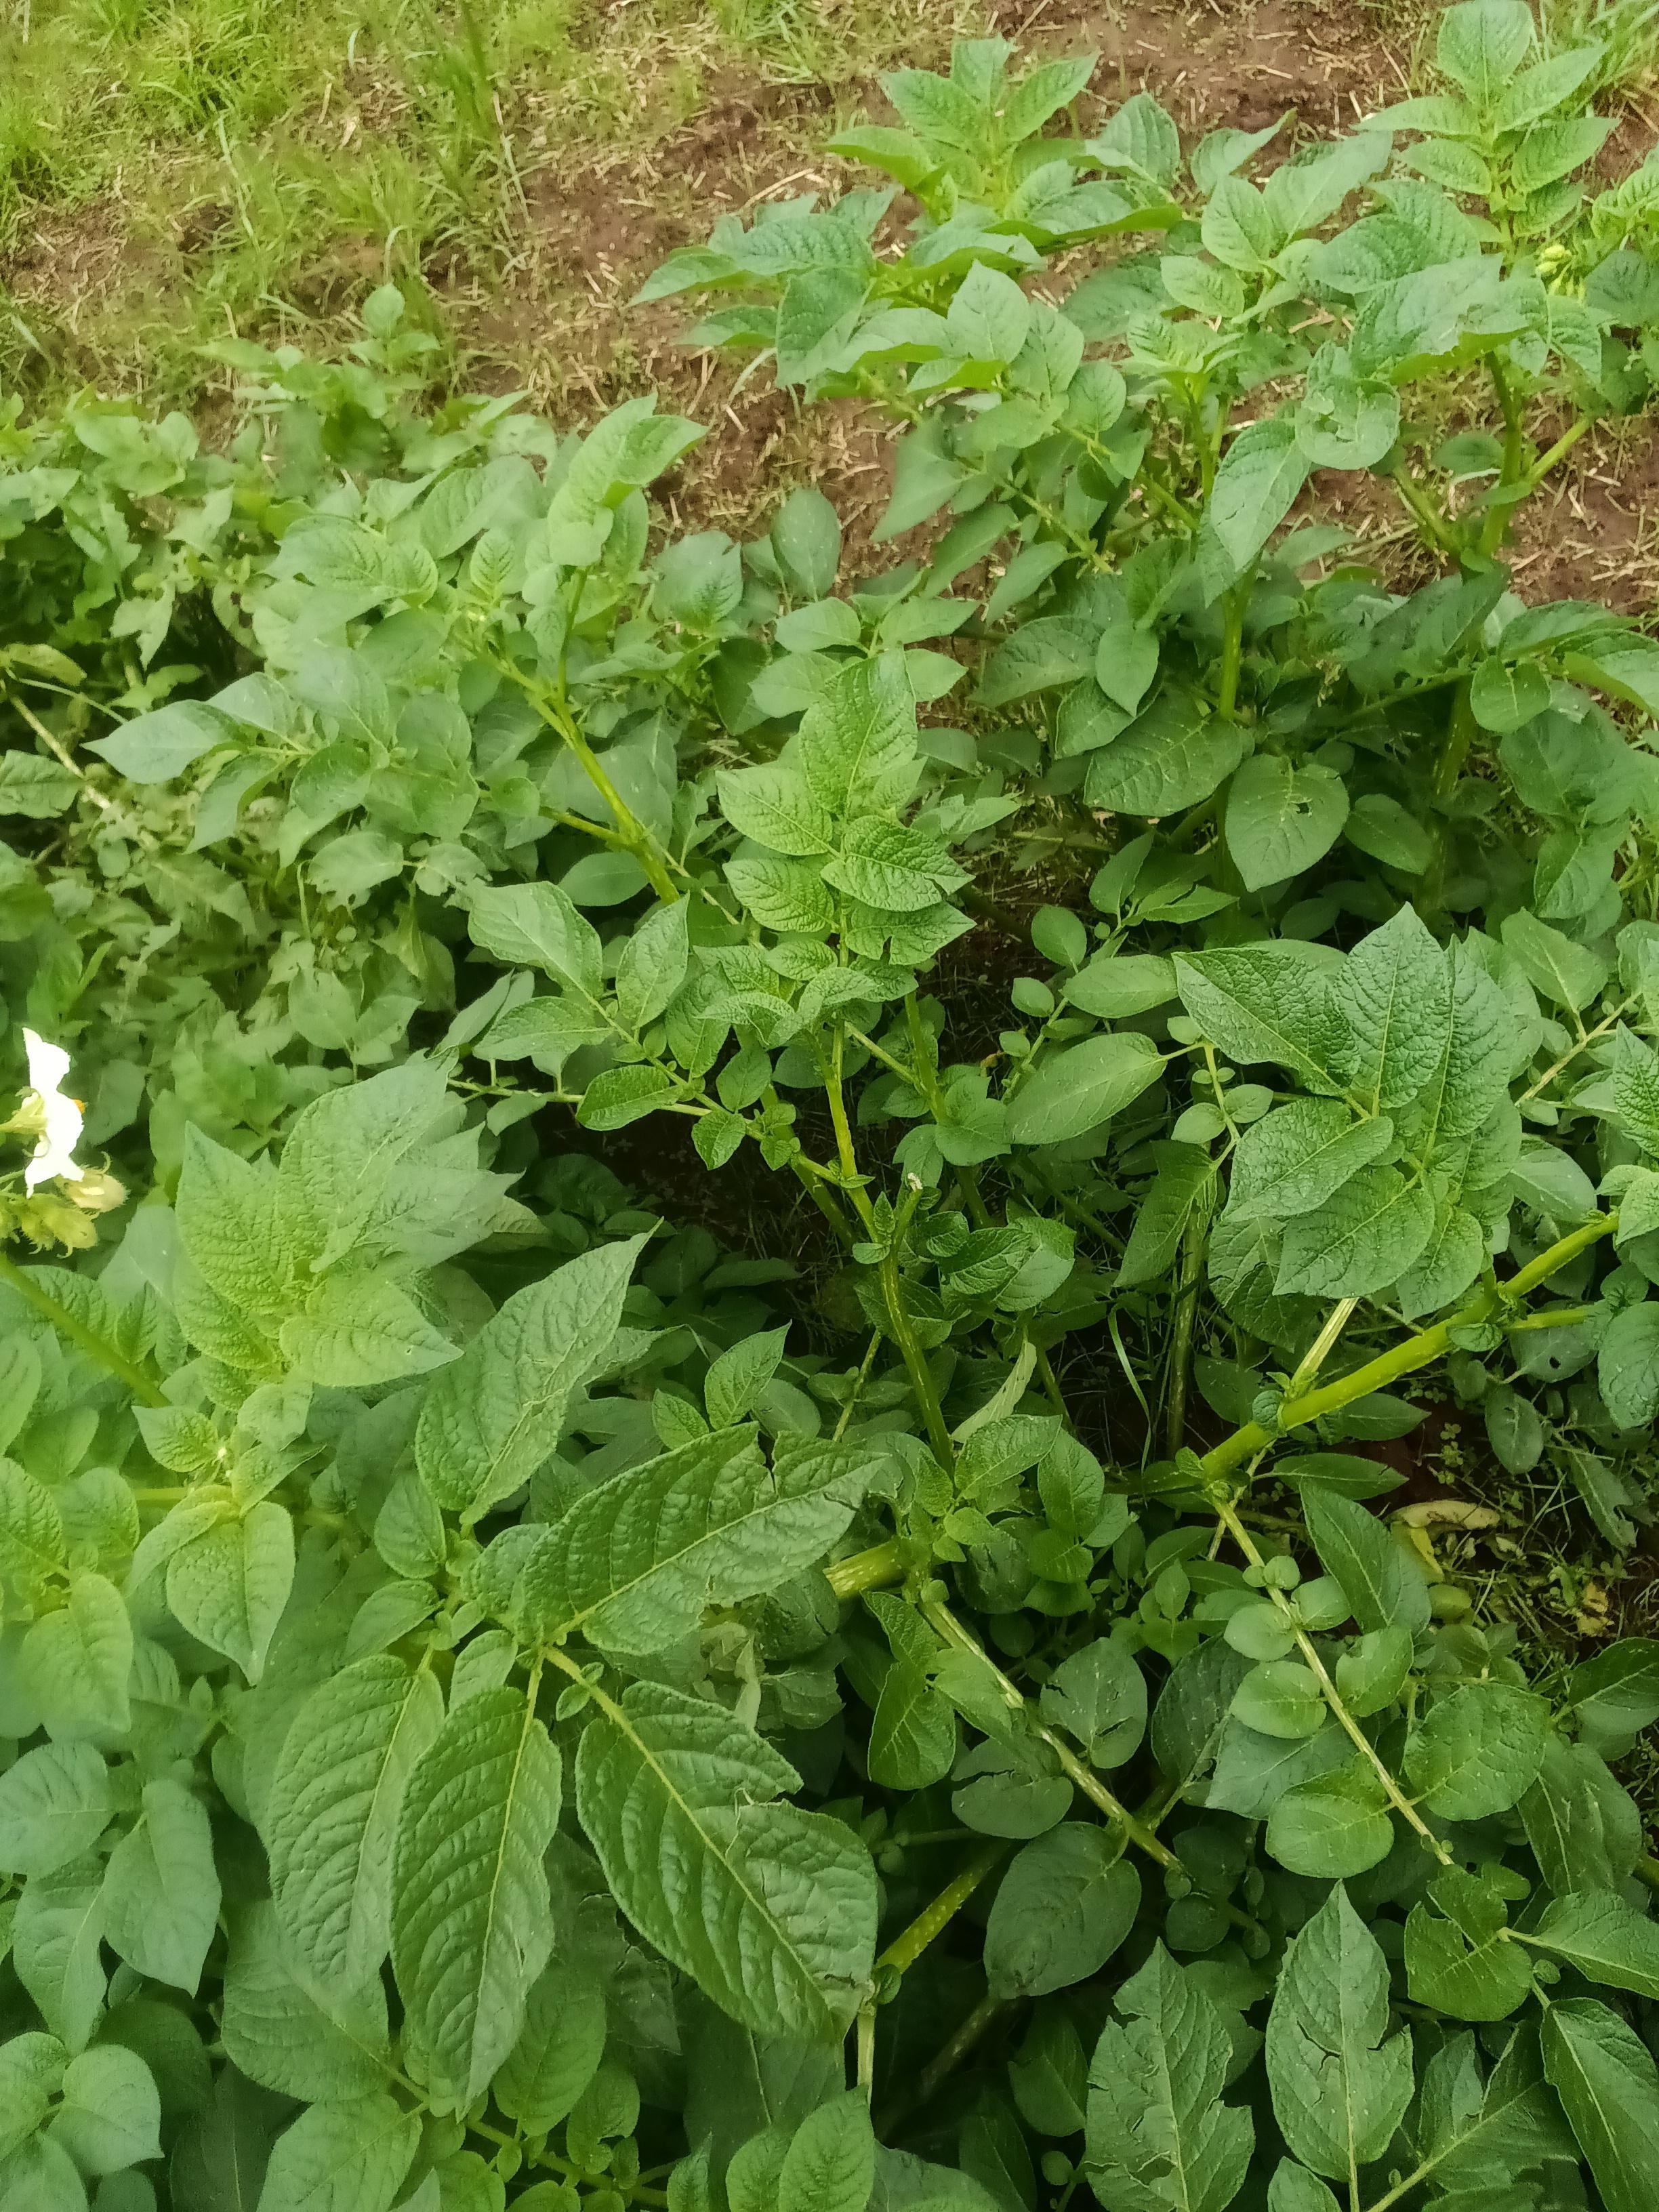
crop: potato
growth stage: vegetative
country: Kenya
